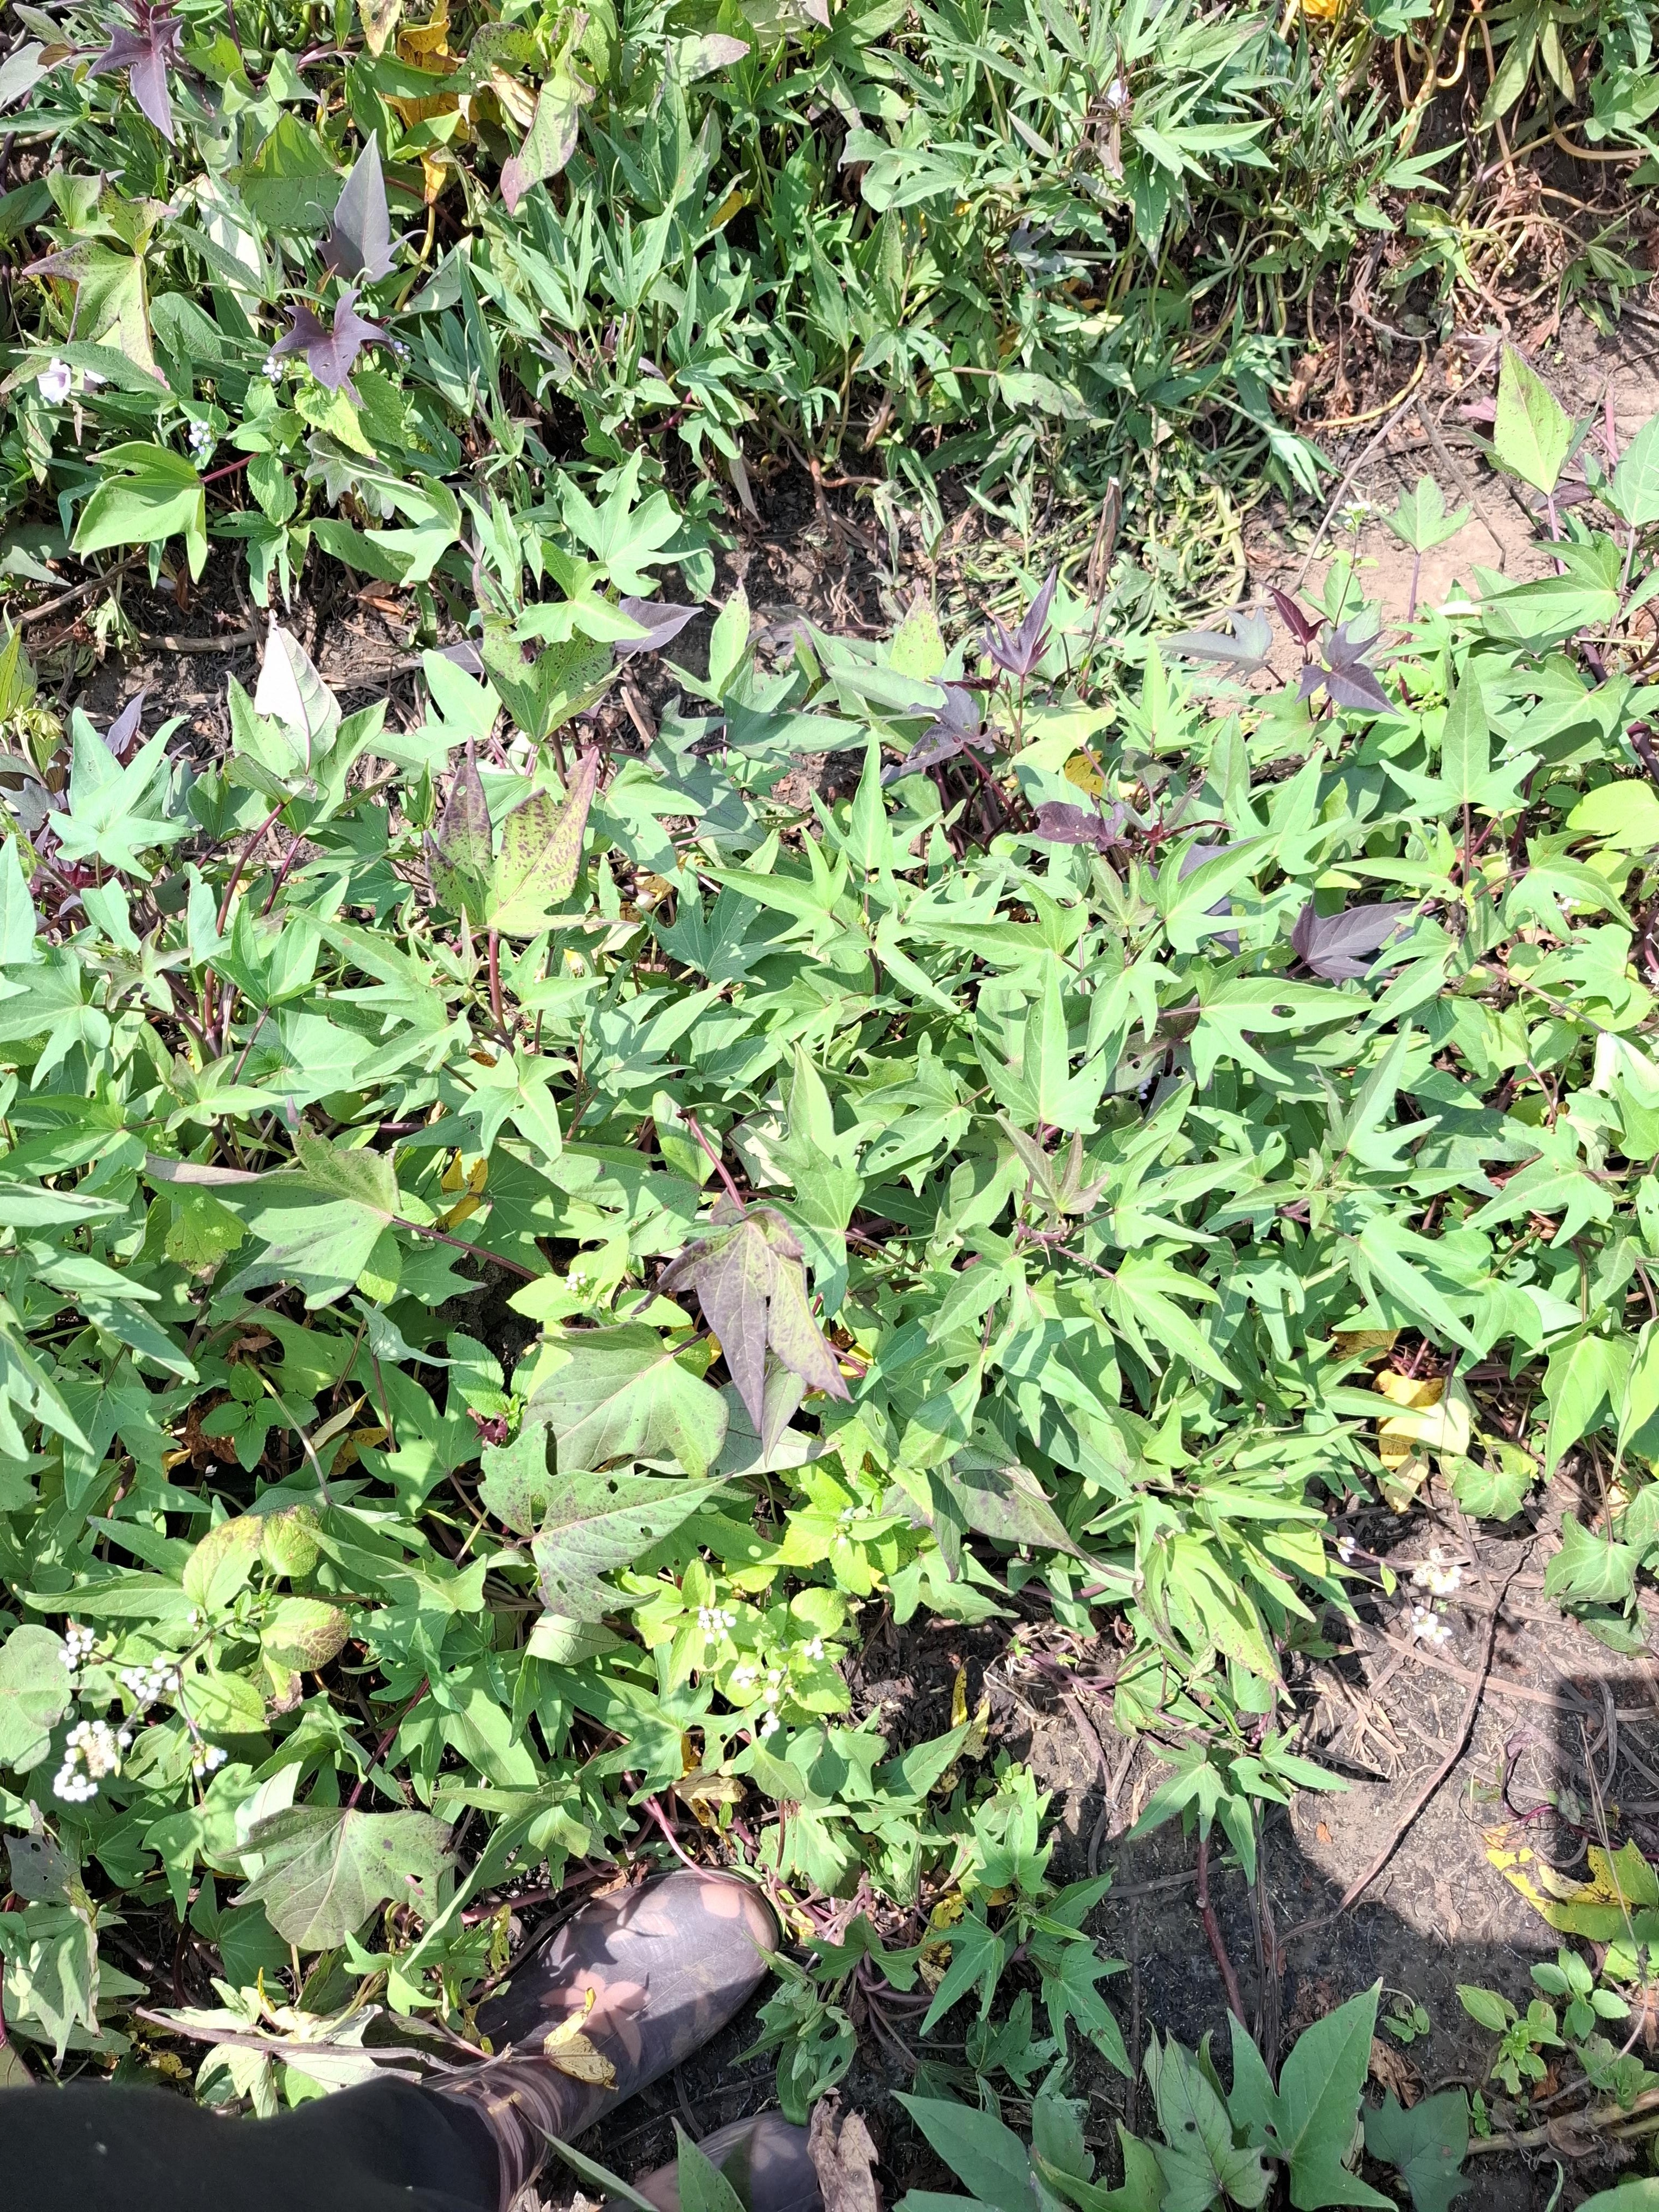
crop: sweet potato
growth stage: flowering
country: Tanzania
